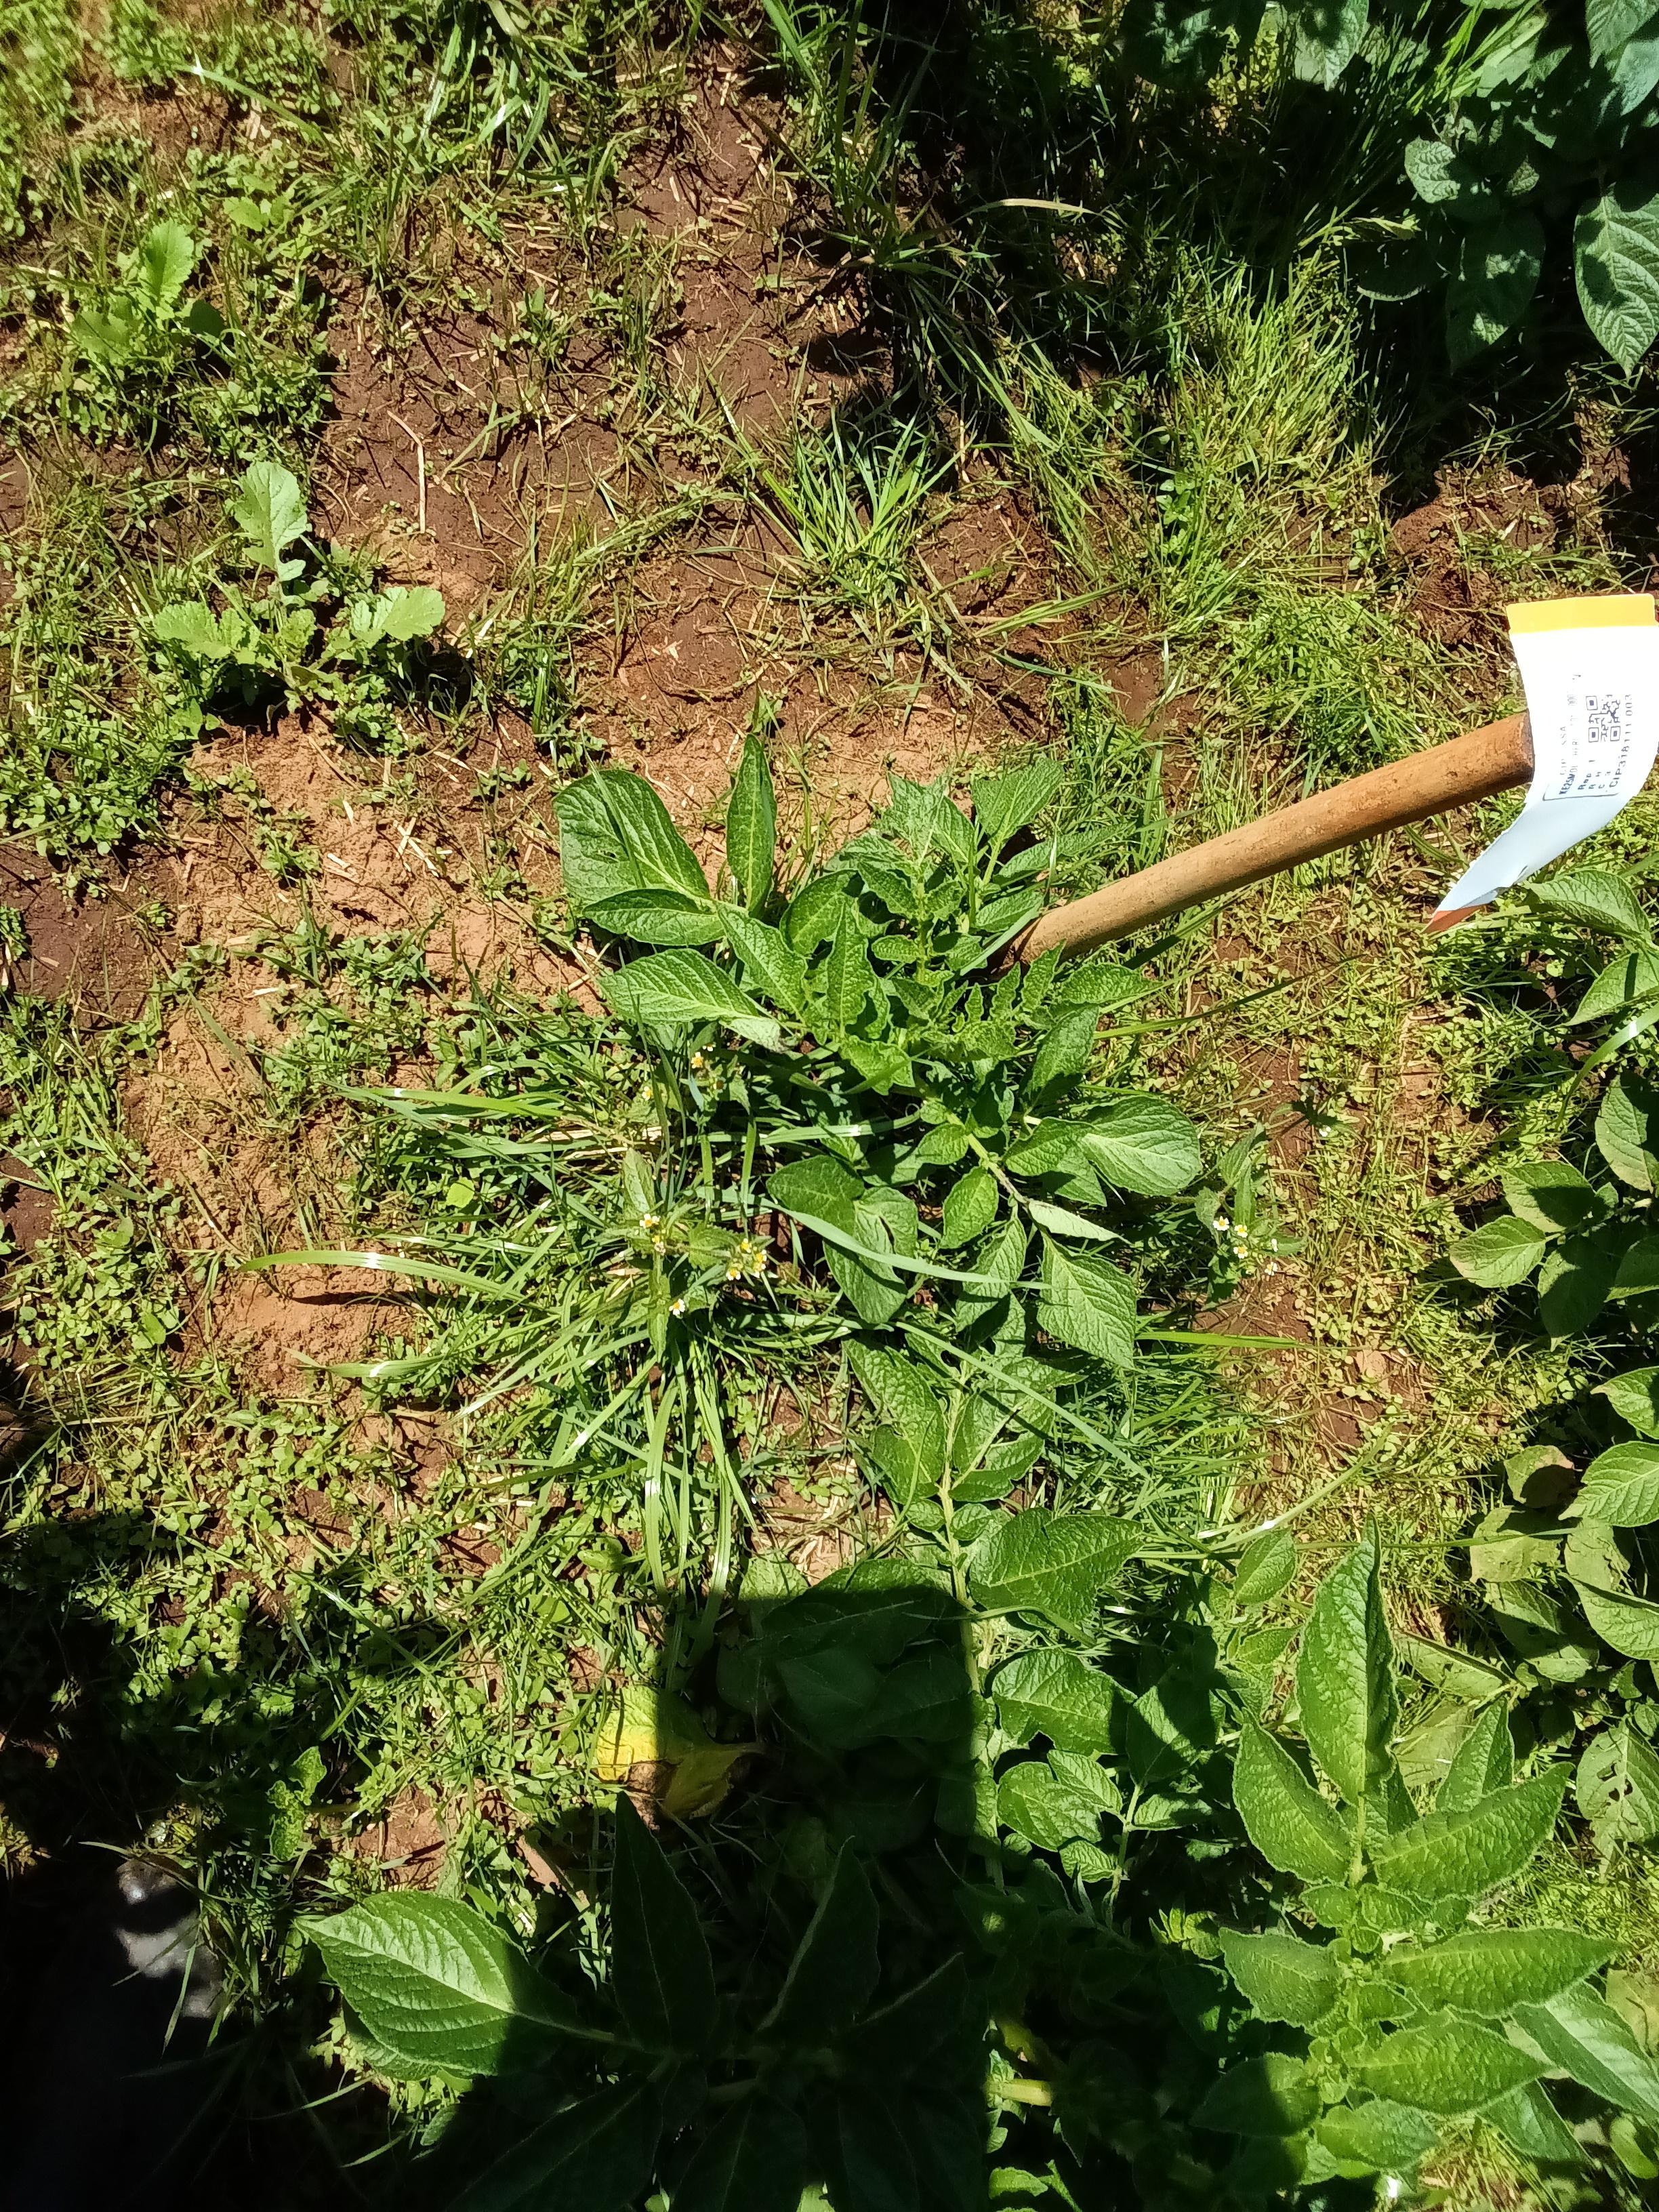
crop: potato
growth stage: flowering
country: Kenya
